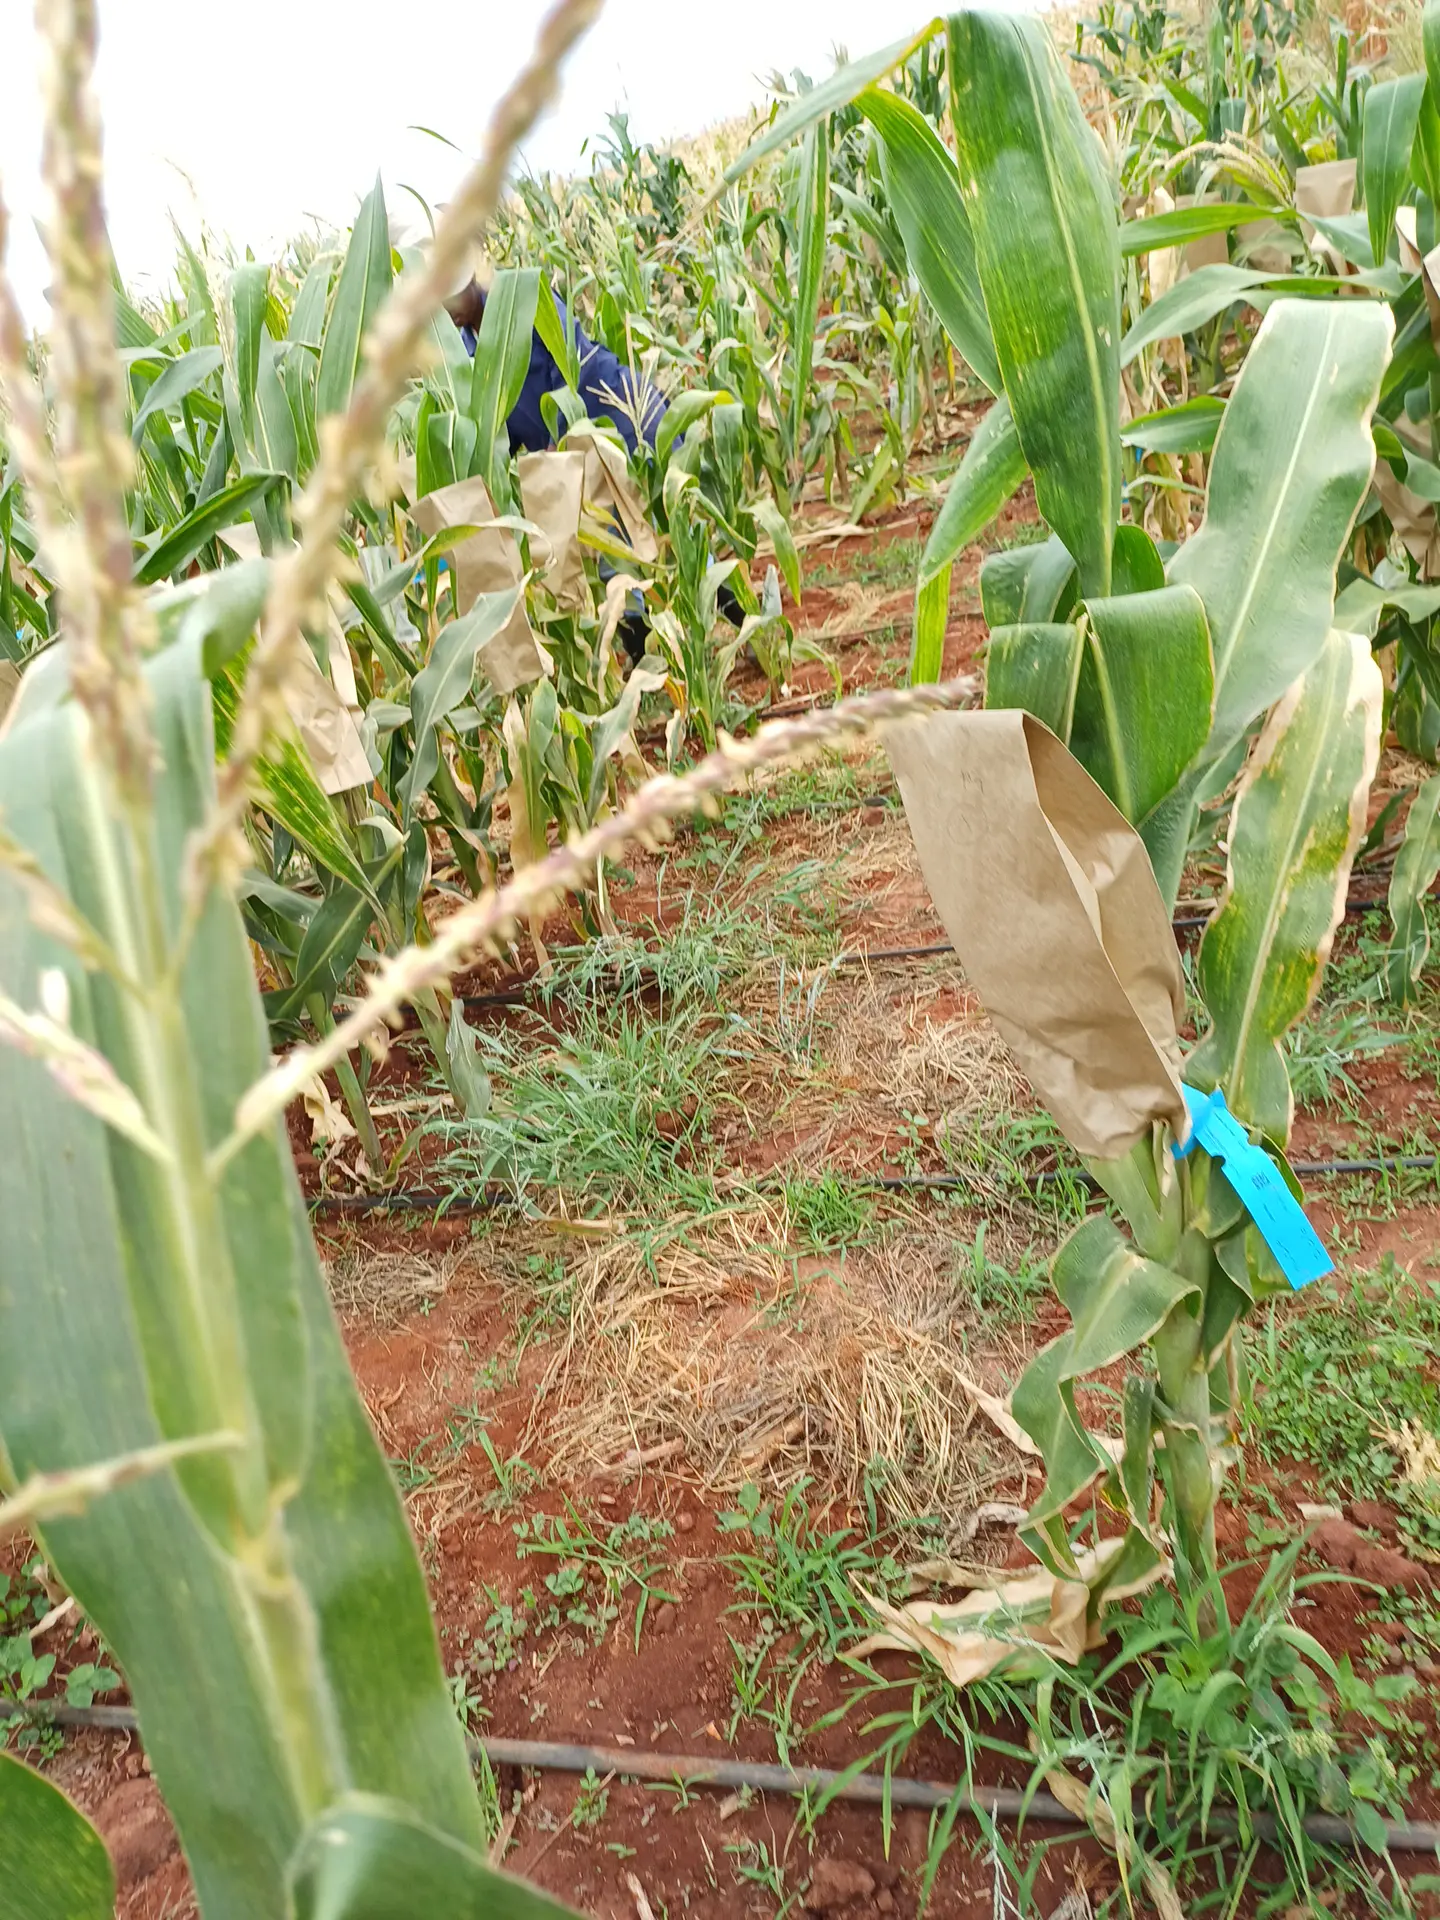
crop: maize
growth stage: flowering
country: Kenya
